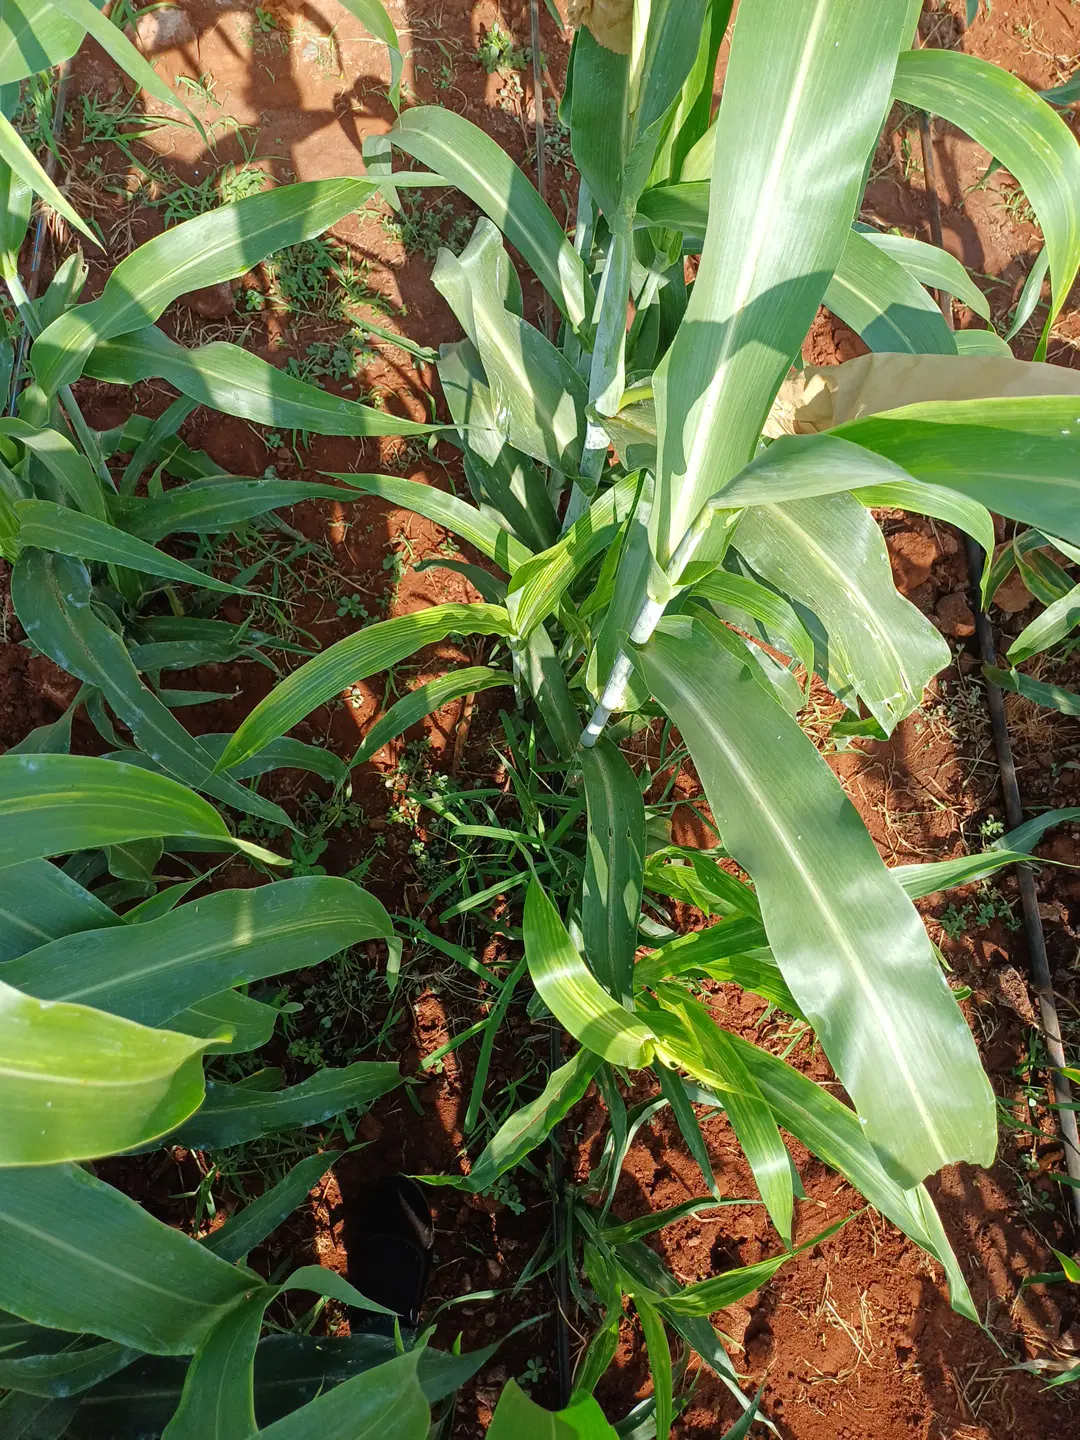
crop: sorghum
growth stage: heading tuber
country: Kenya
